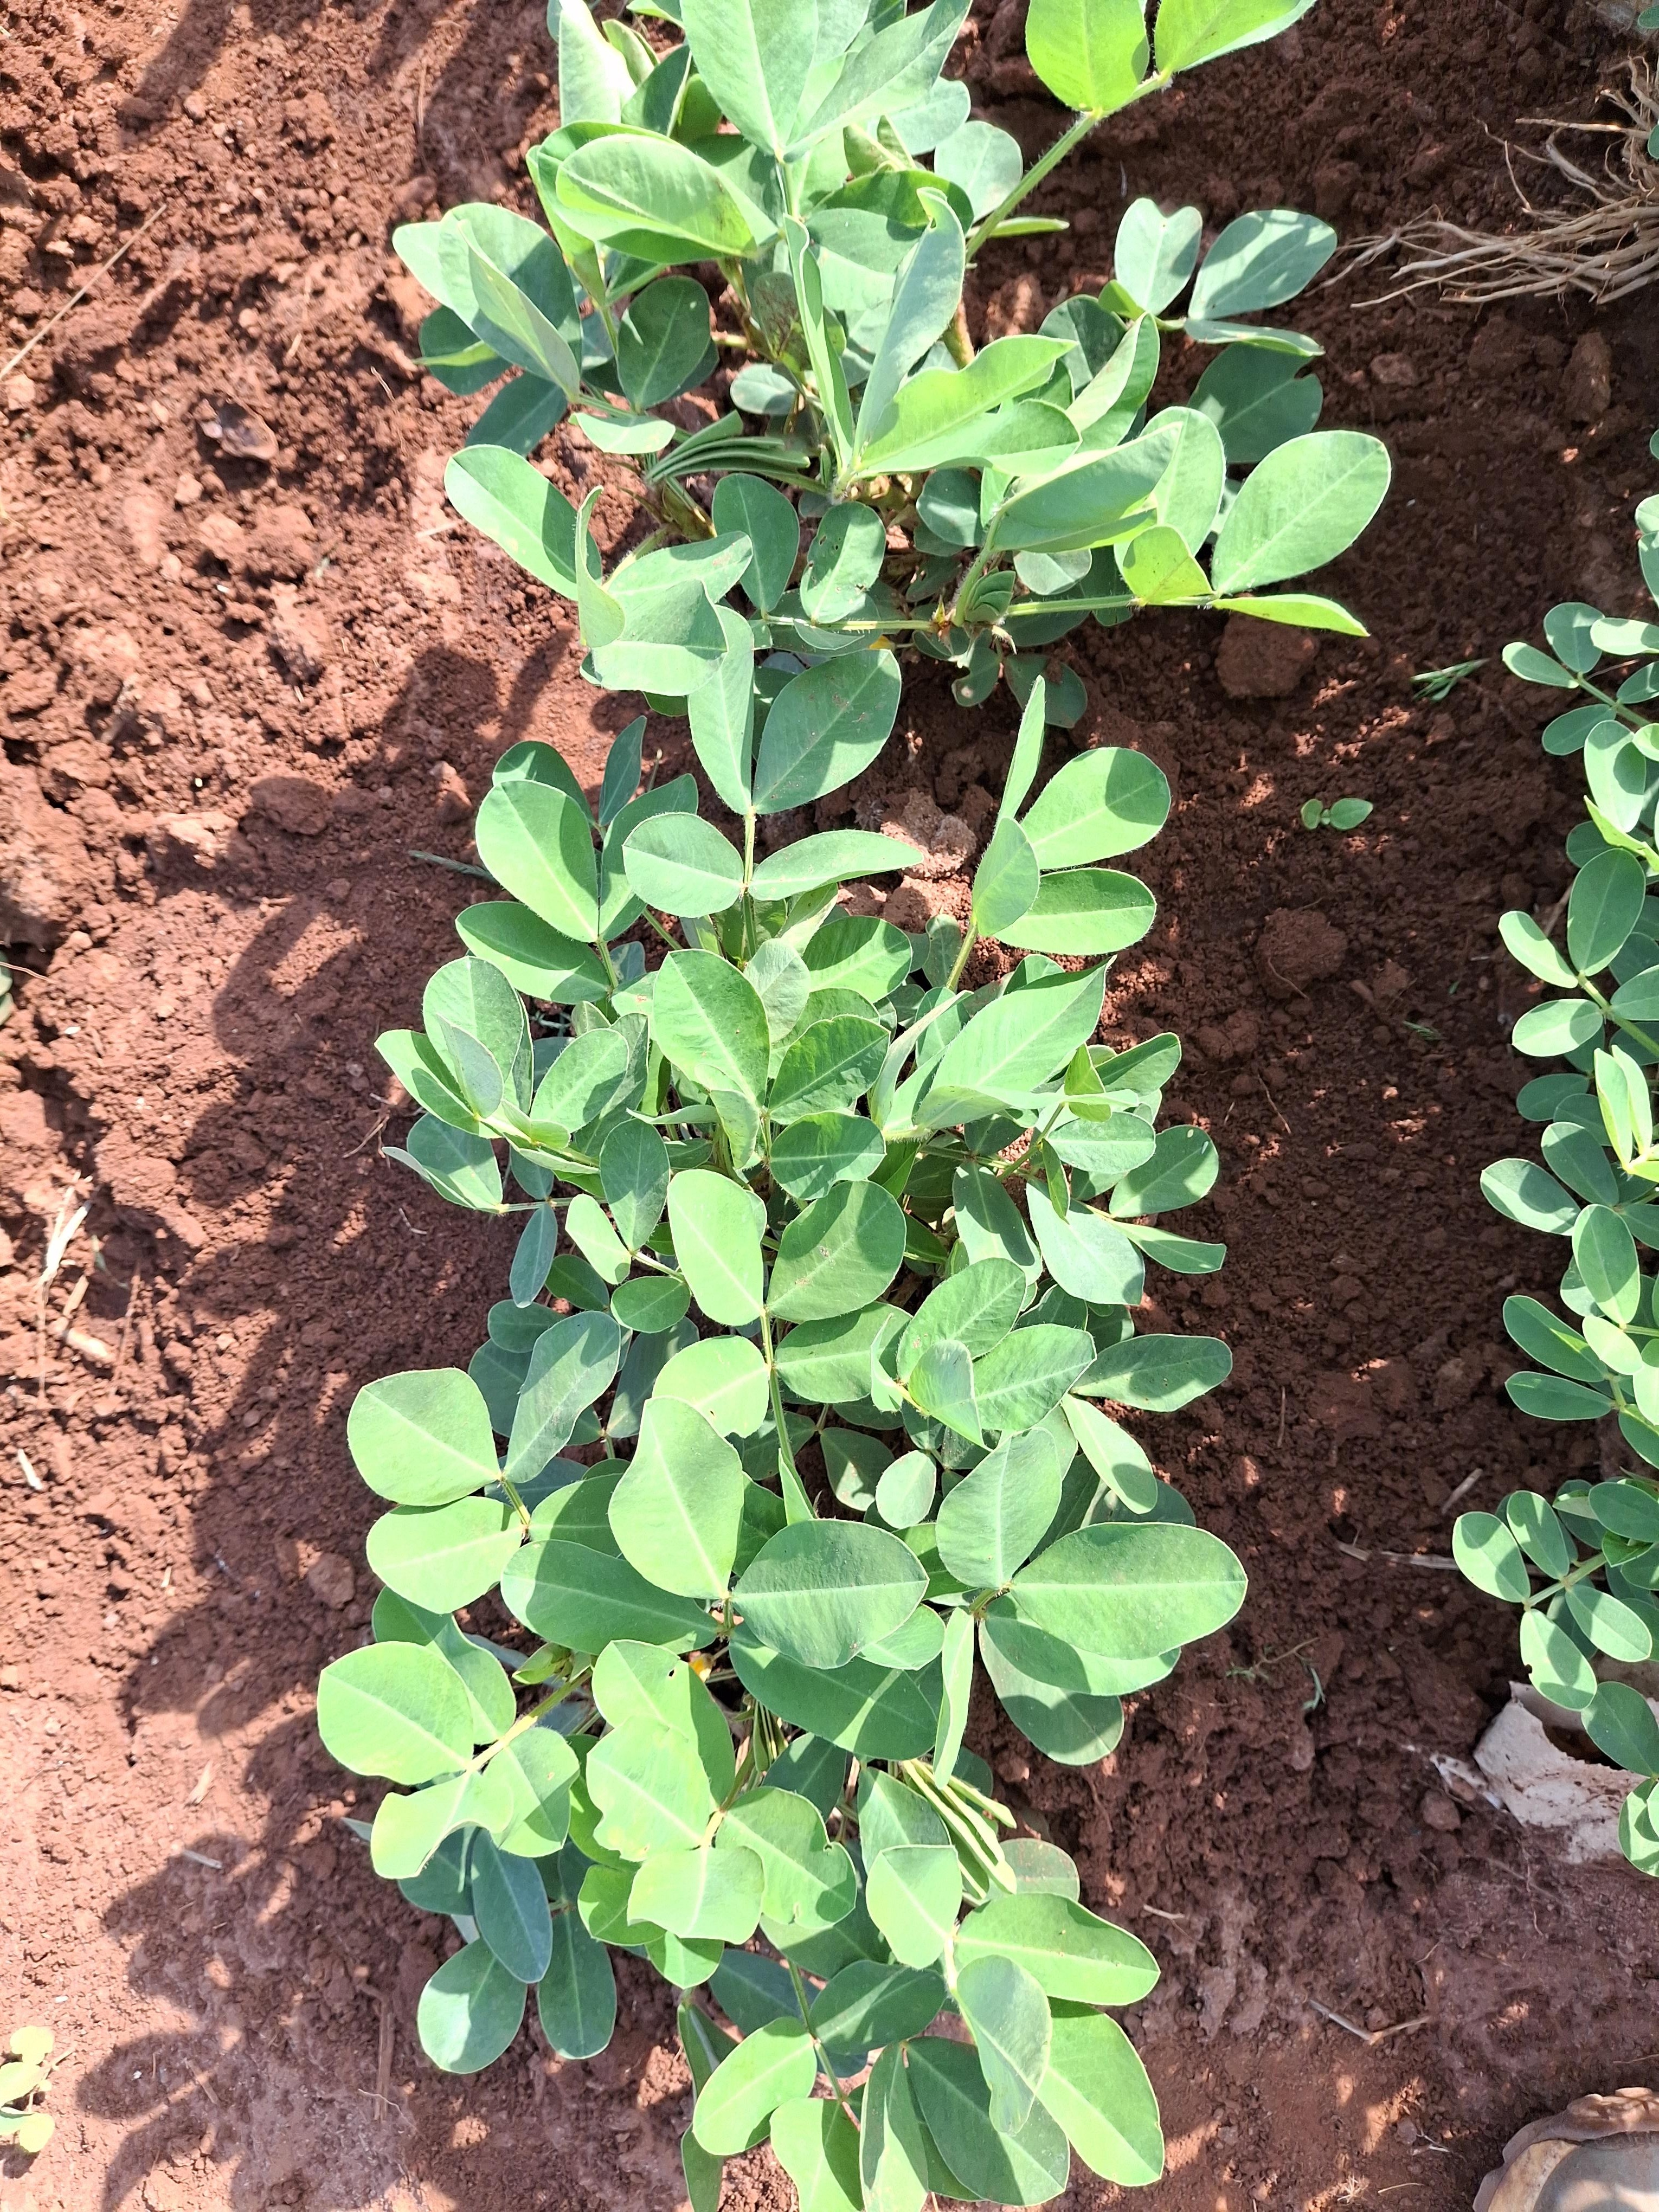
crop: groundnut
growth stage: vegetative
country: Kenya
